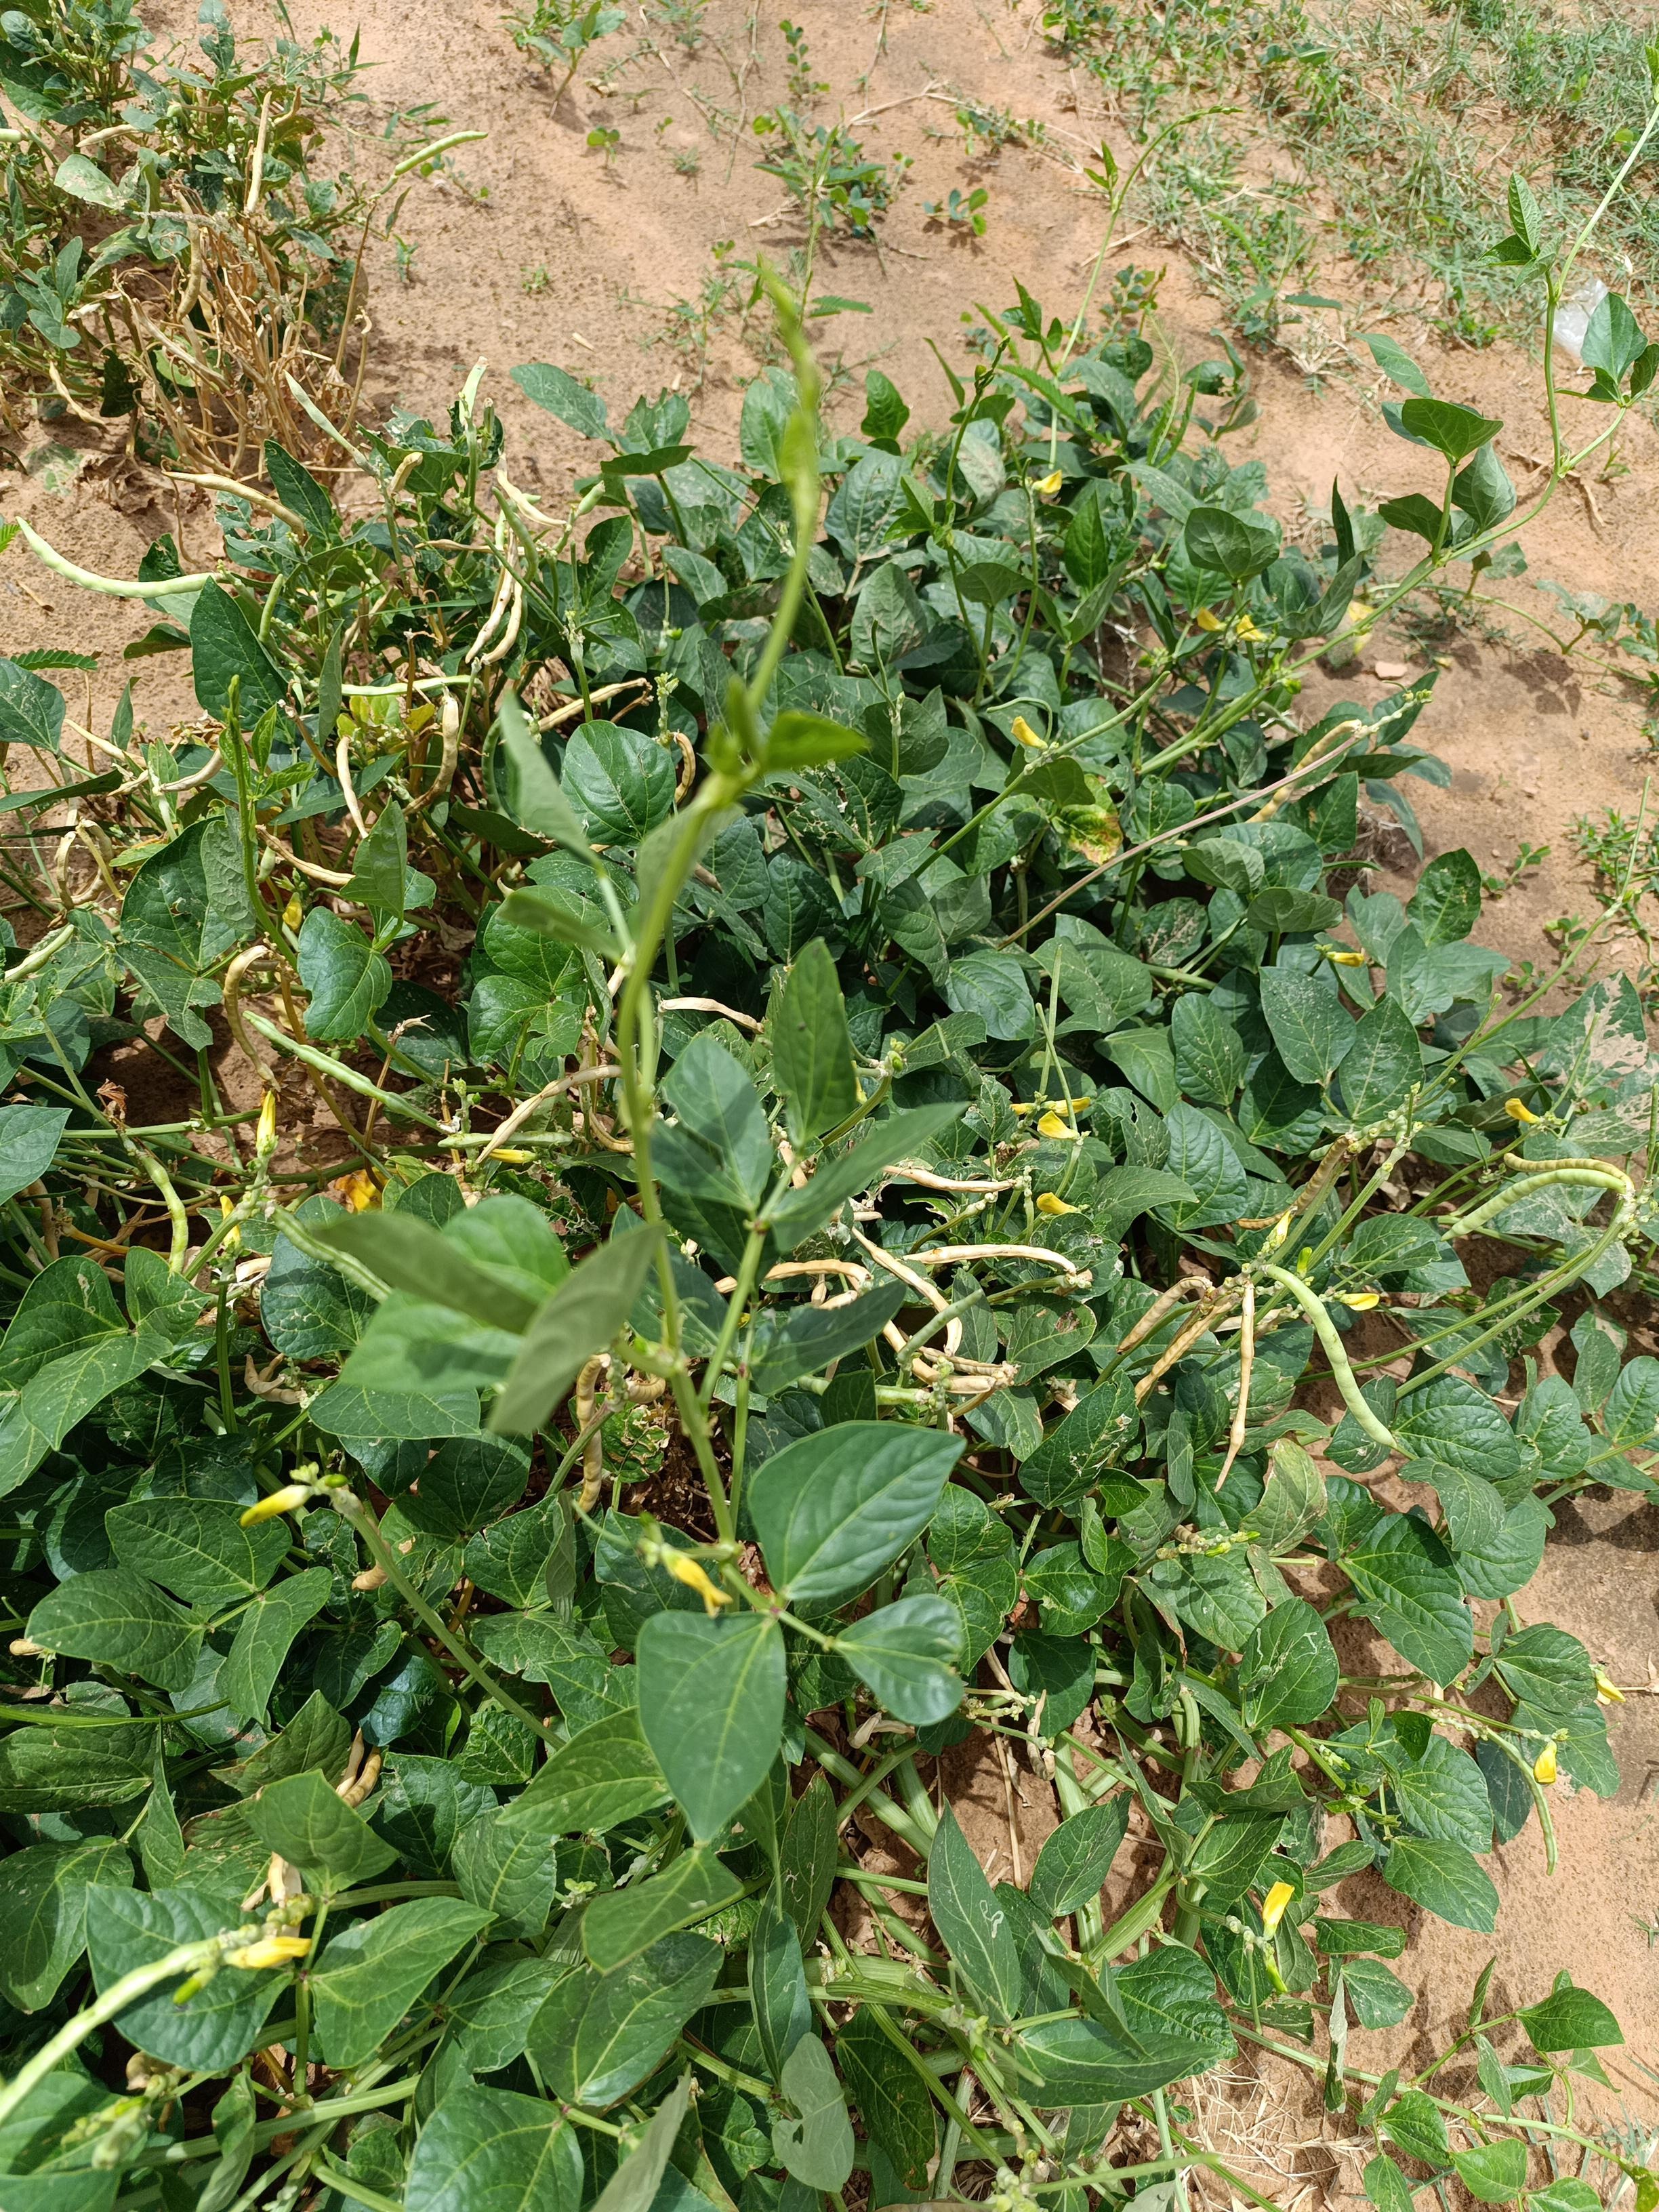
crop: cowpea
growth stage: filling grain
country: Nigeria
